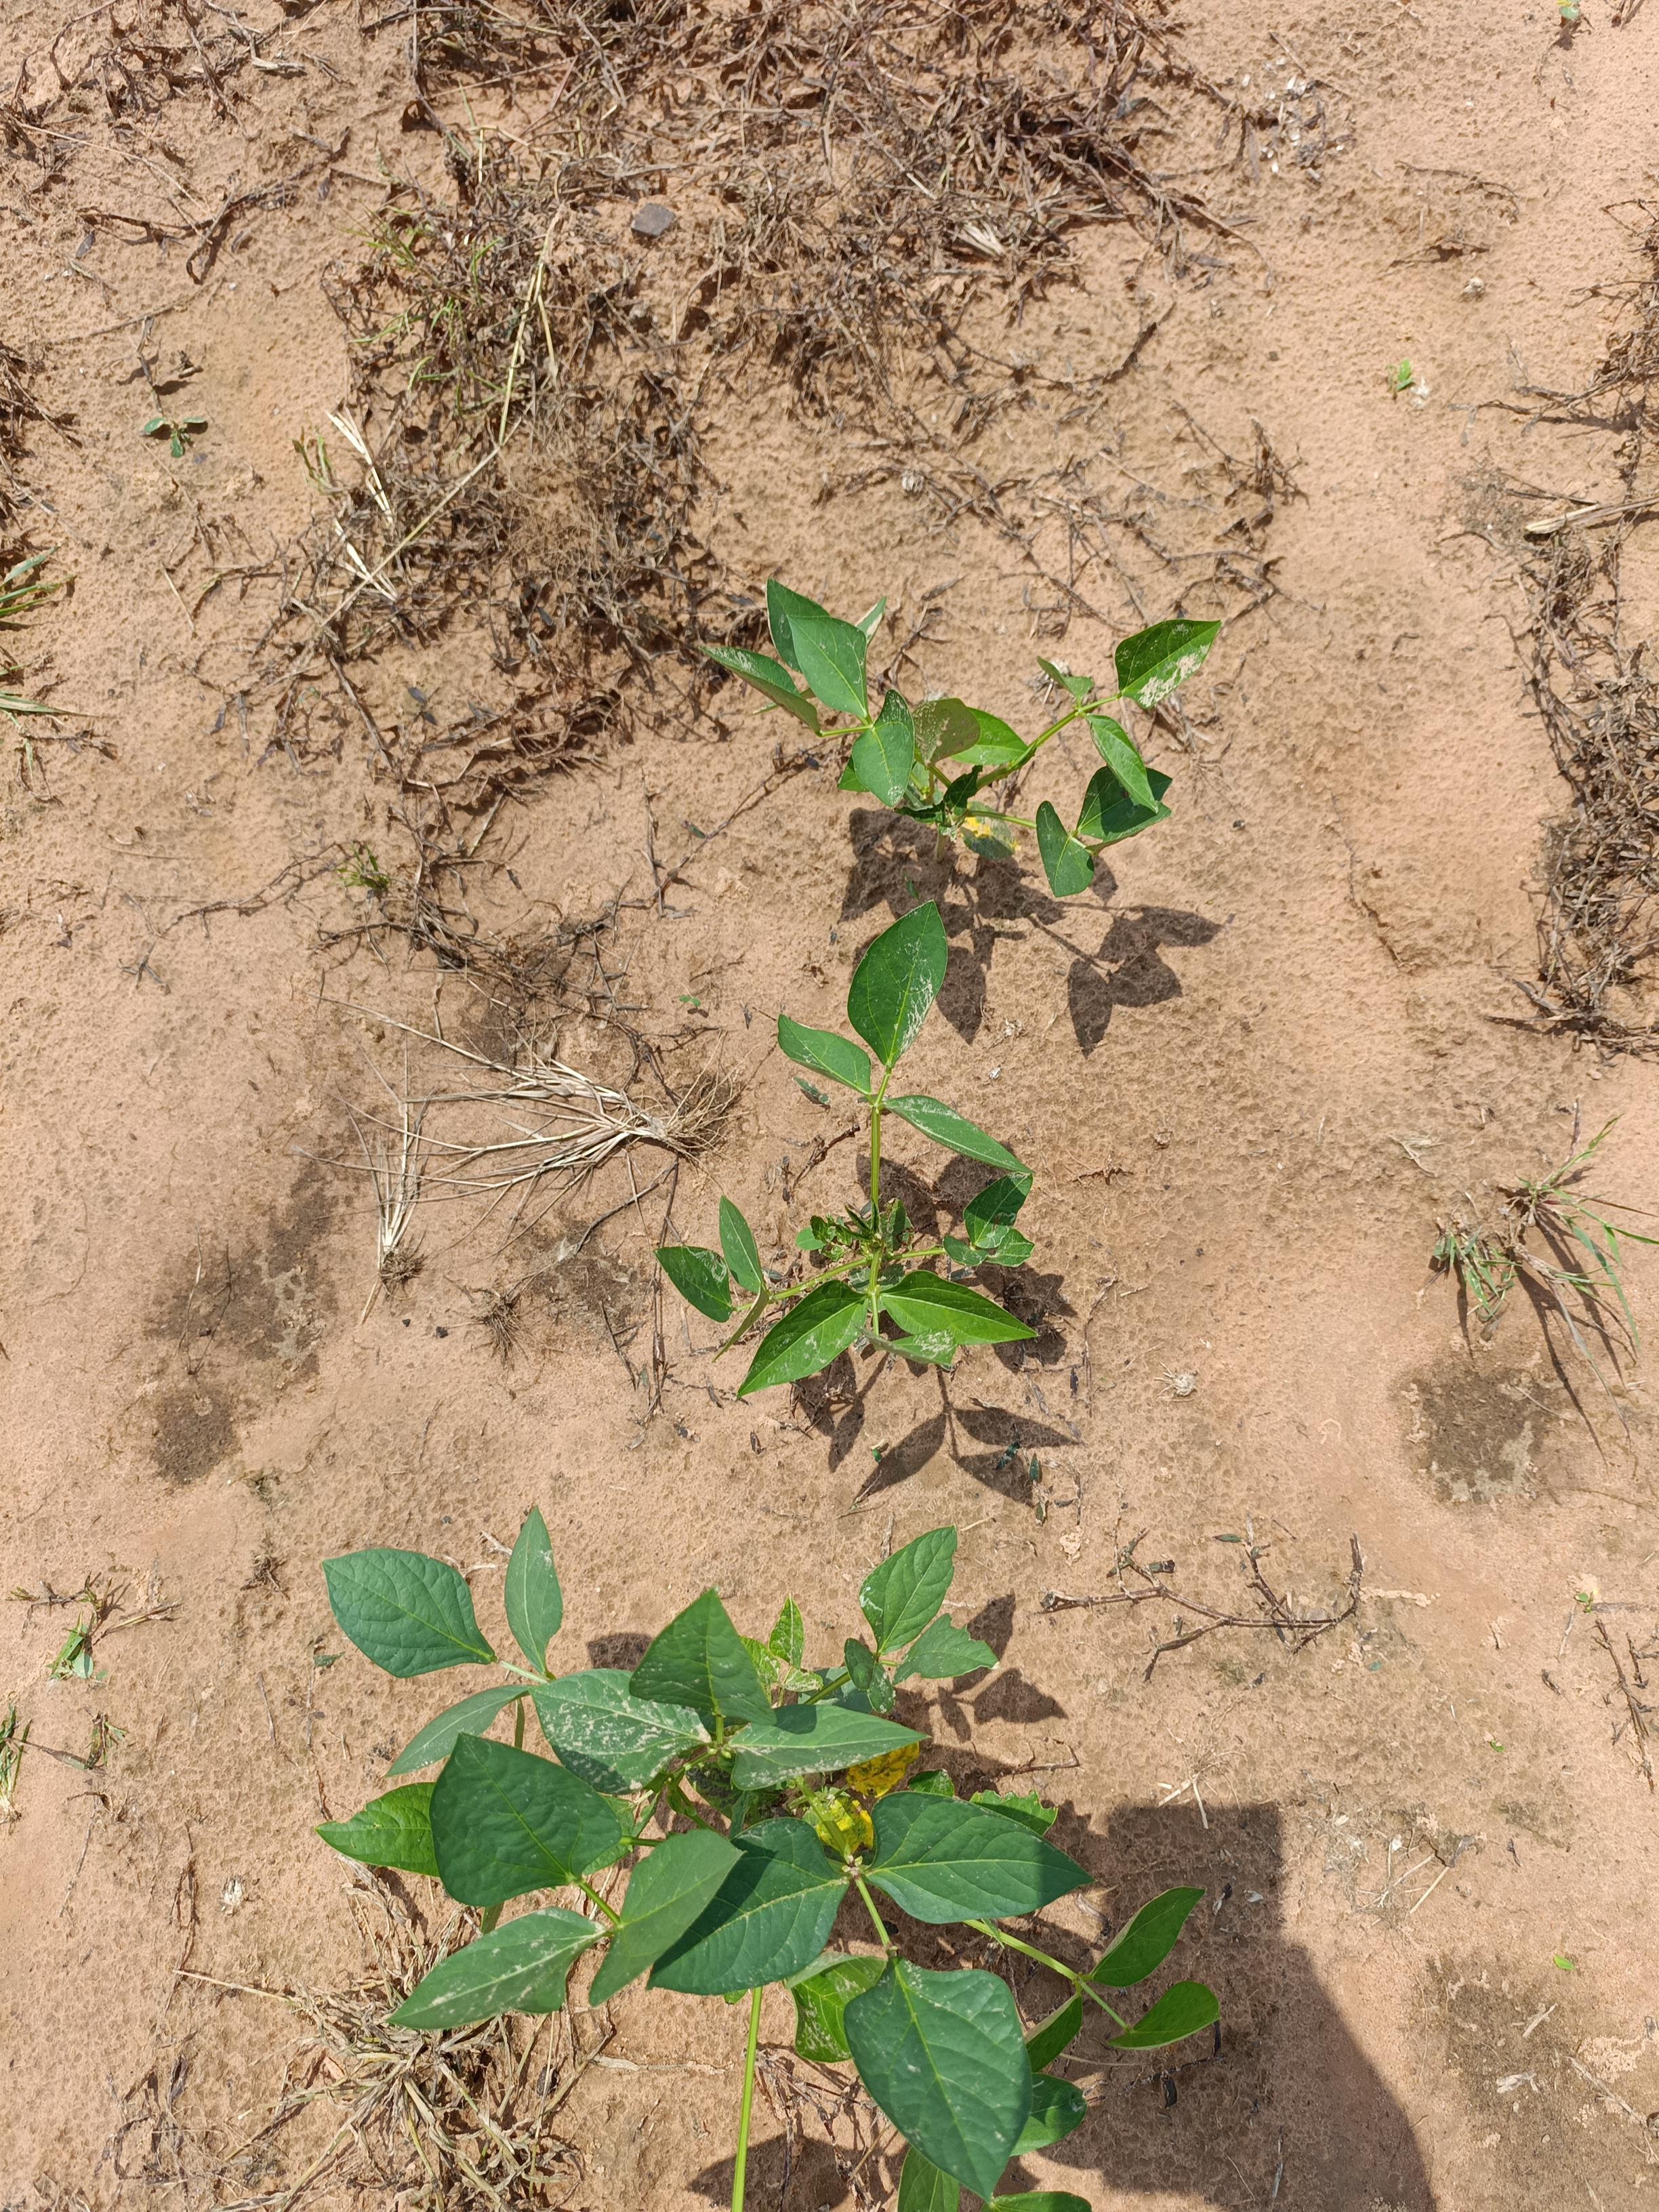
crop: cowpea
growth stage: emergence
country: Nigeria
